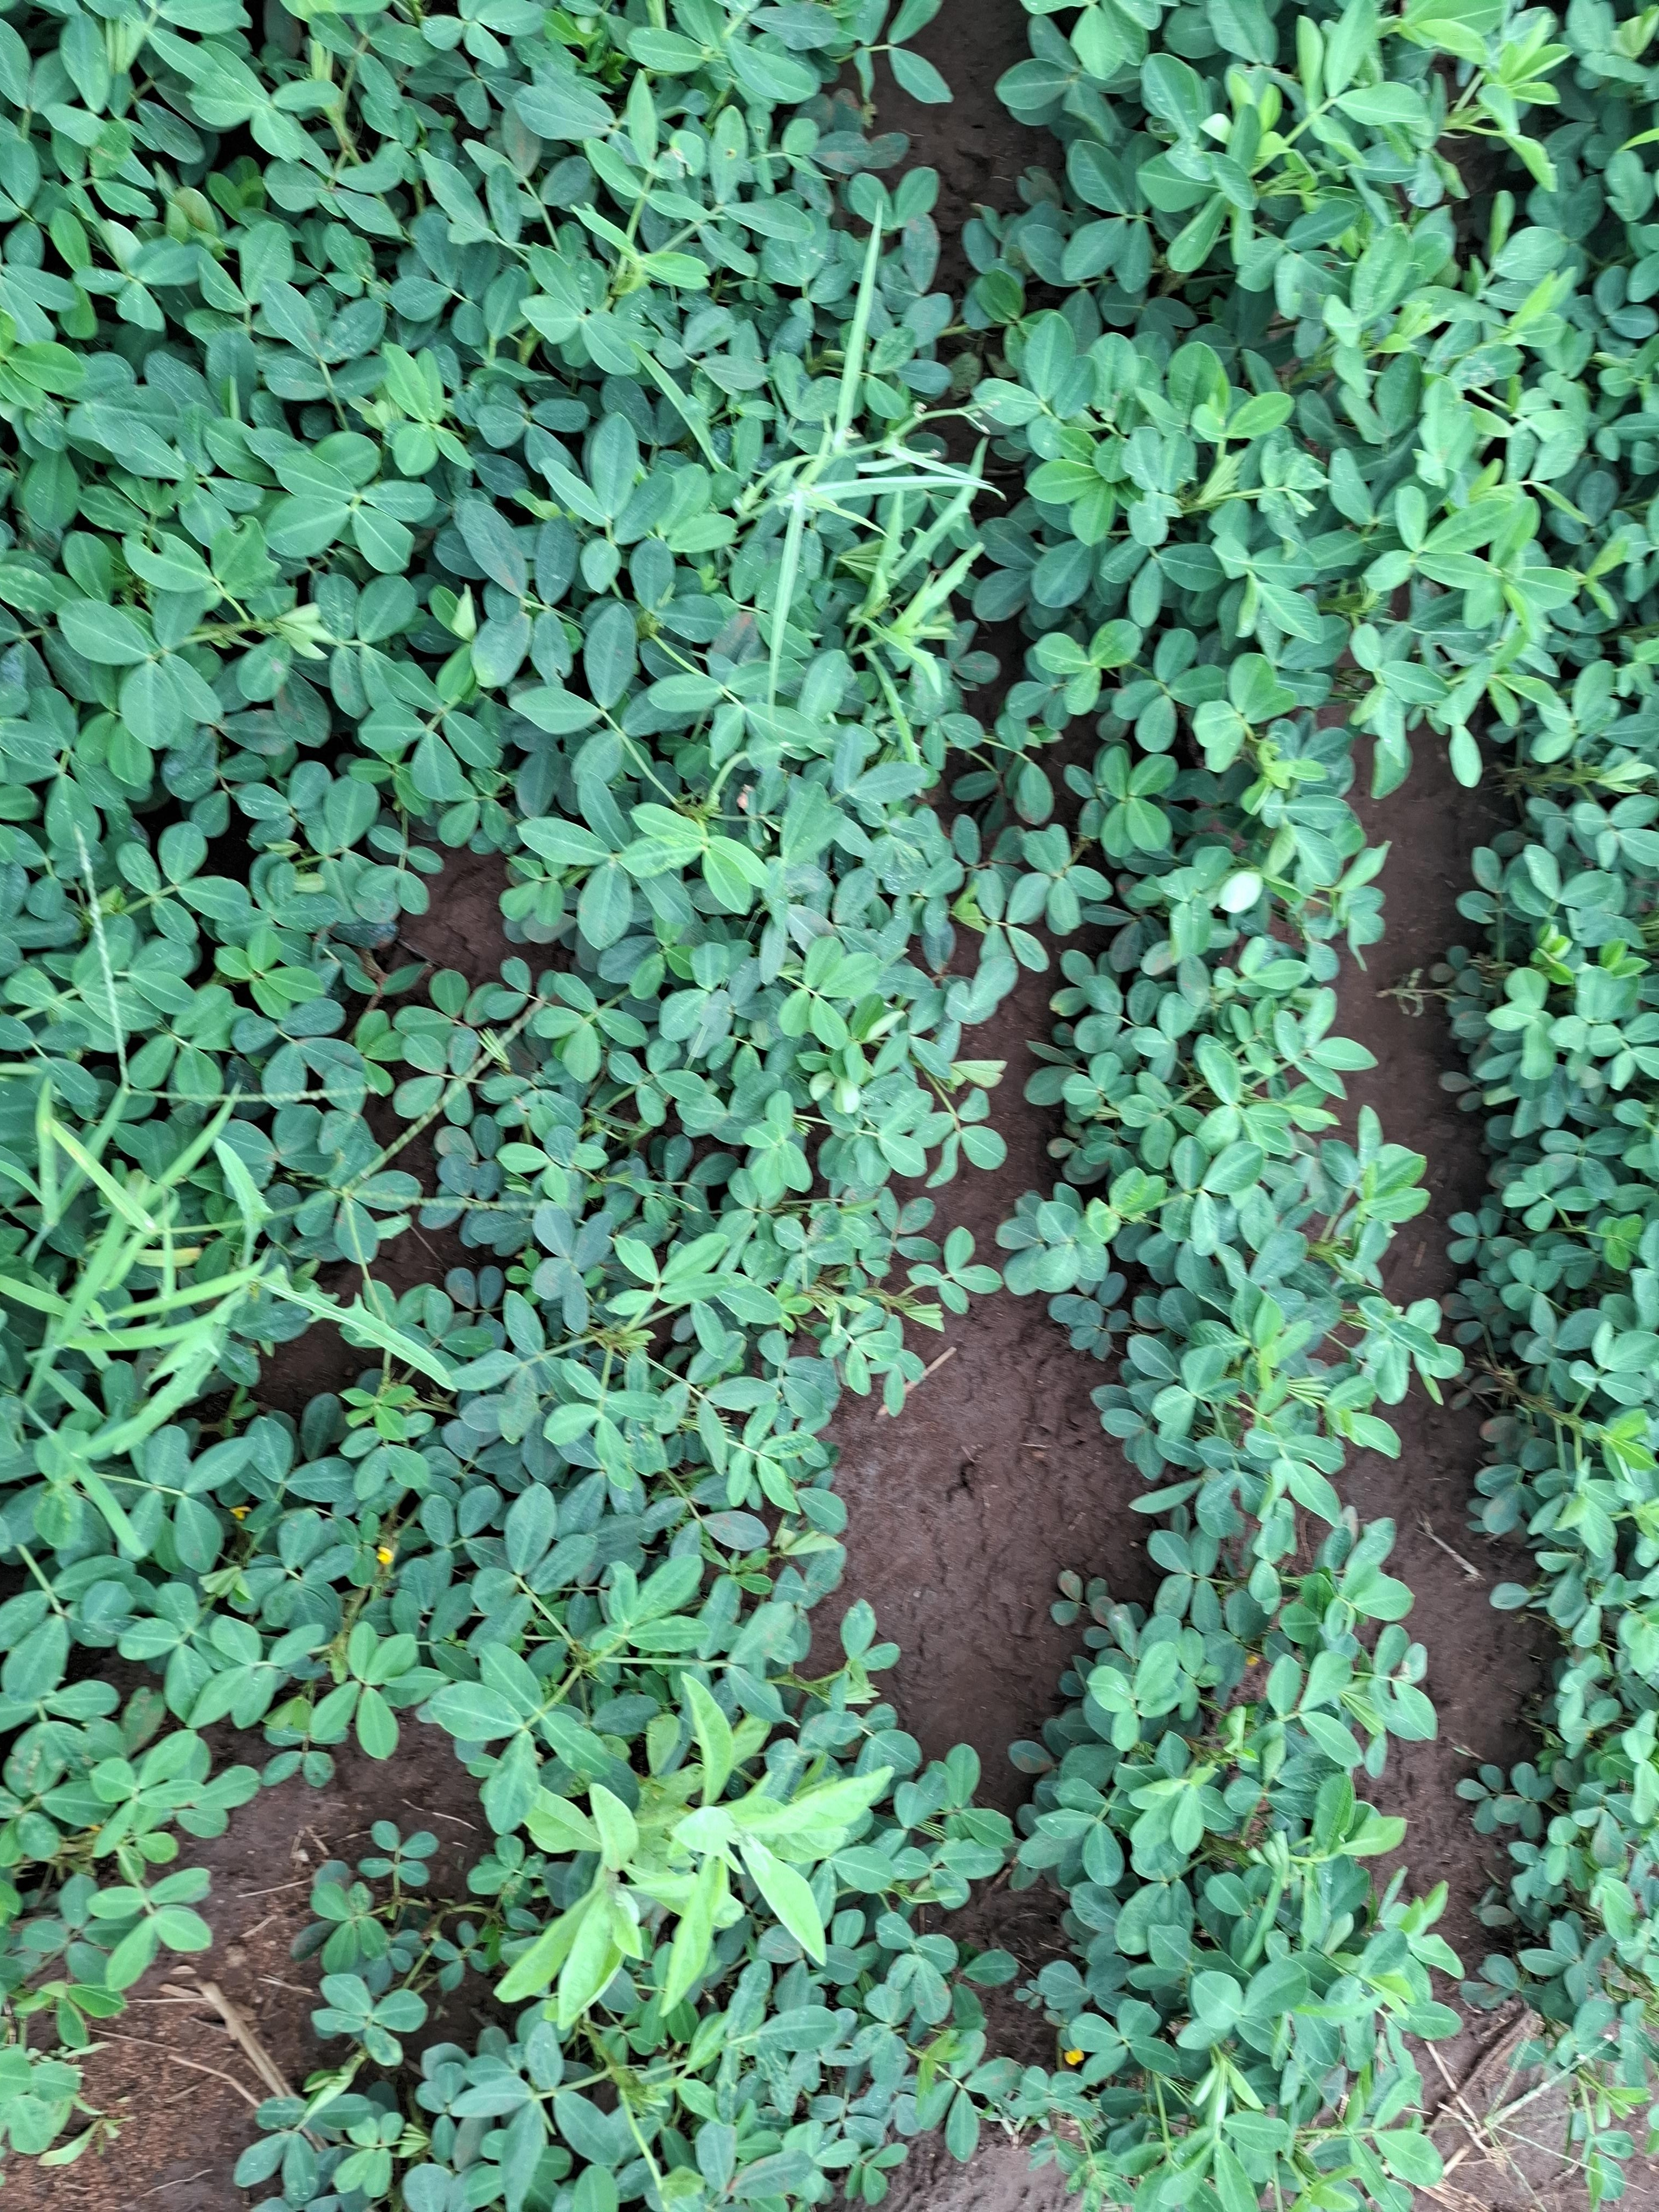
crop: groundnut
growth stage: flowering
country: Kenya
